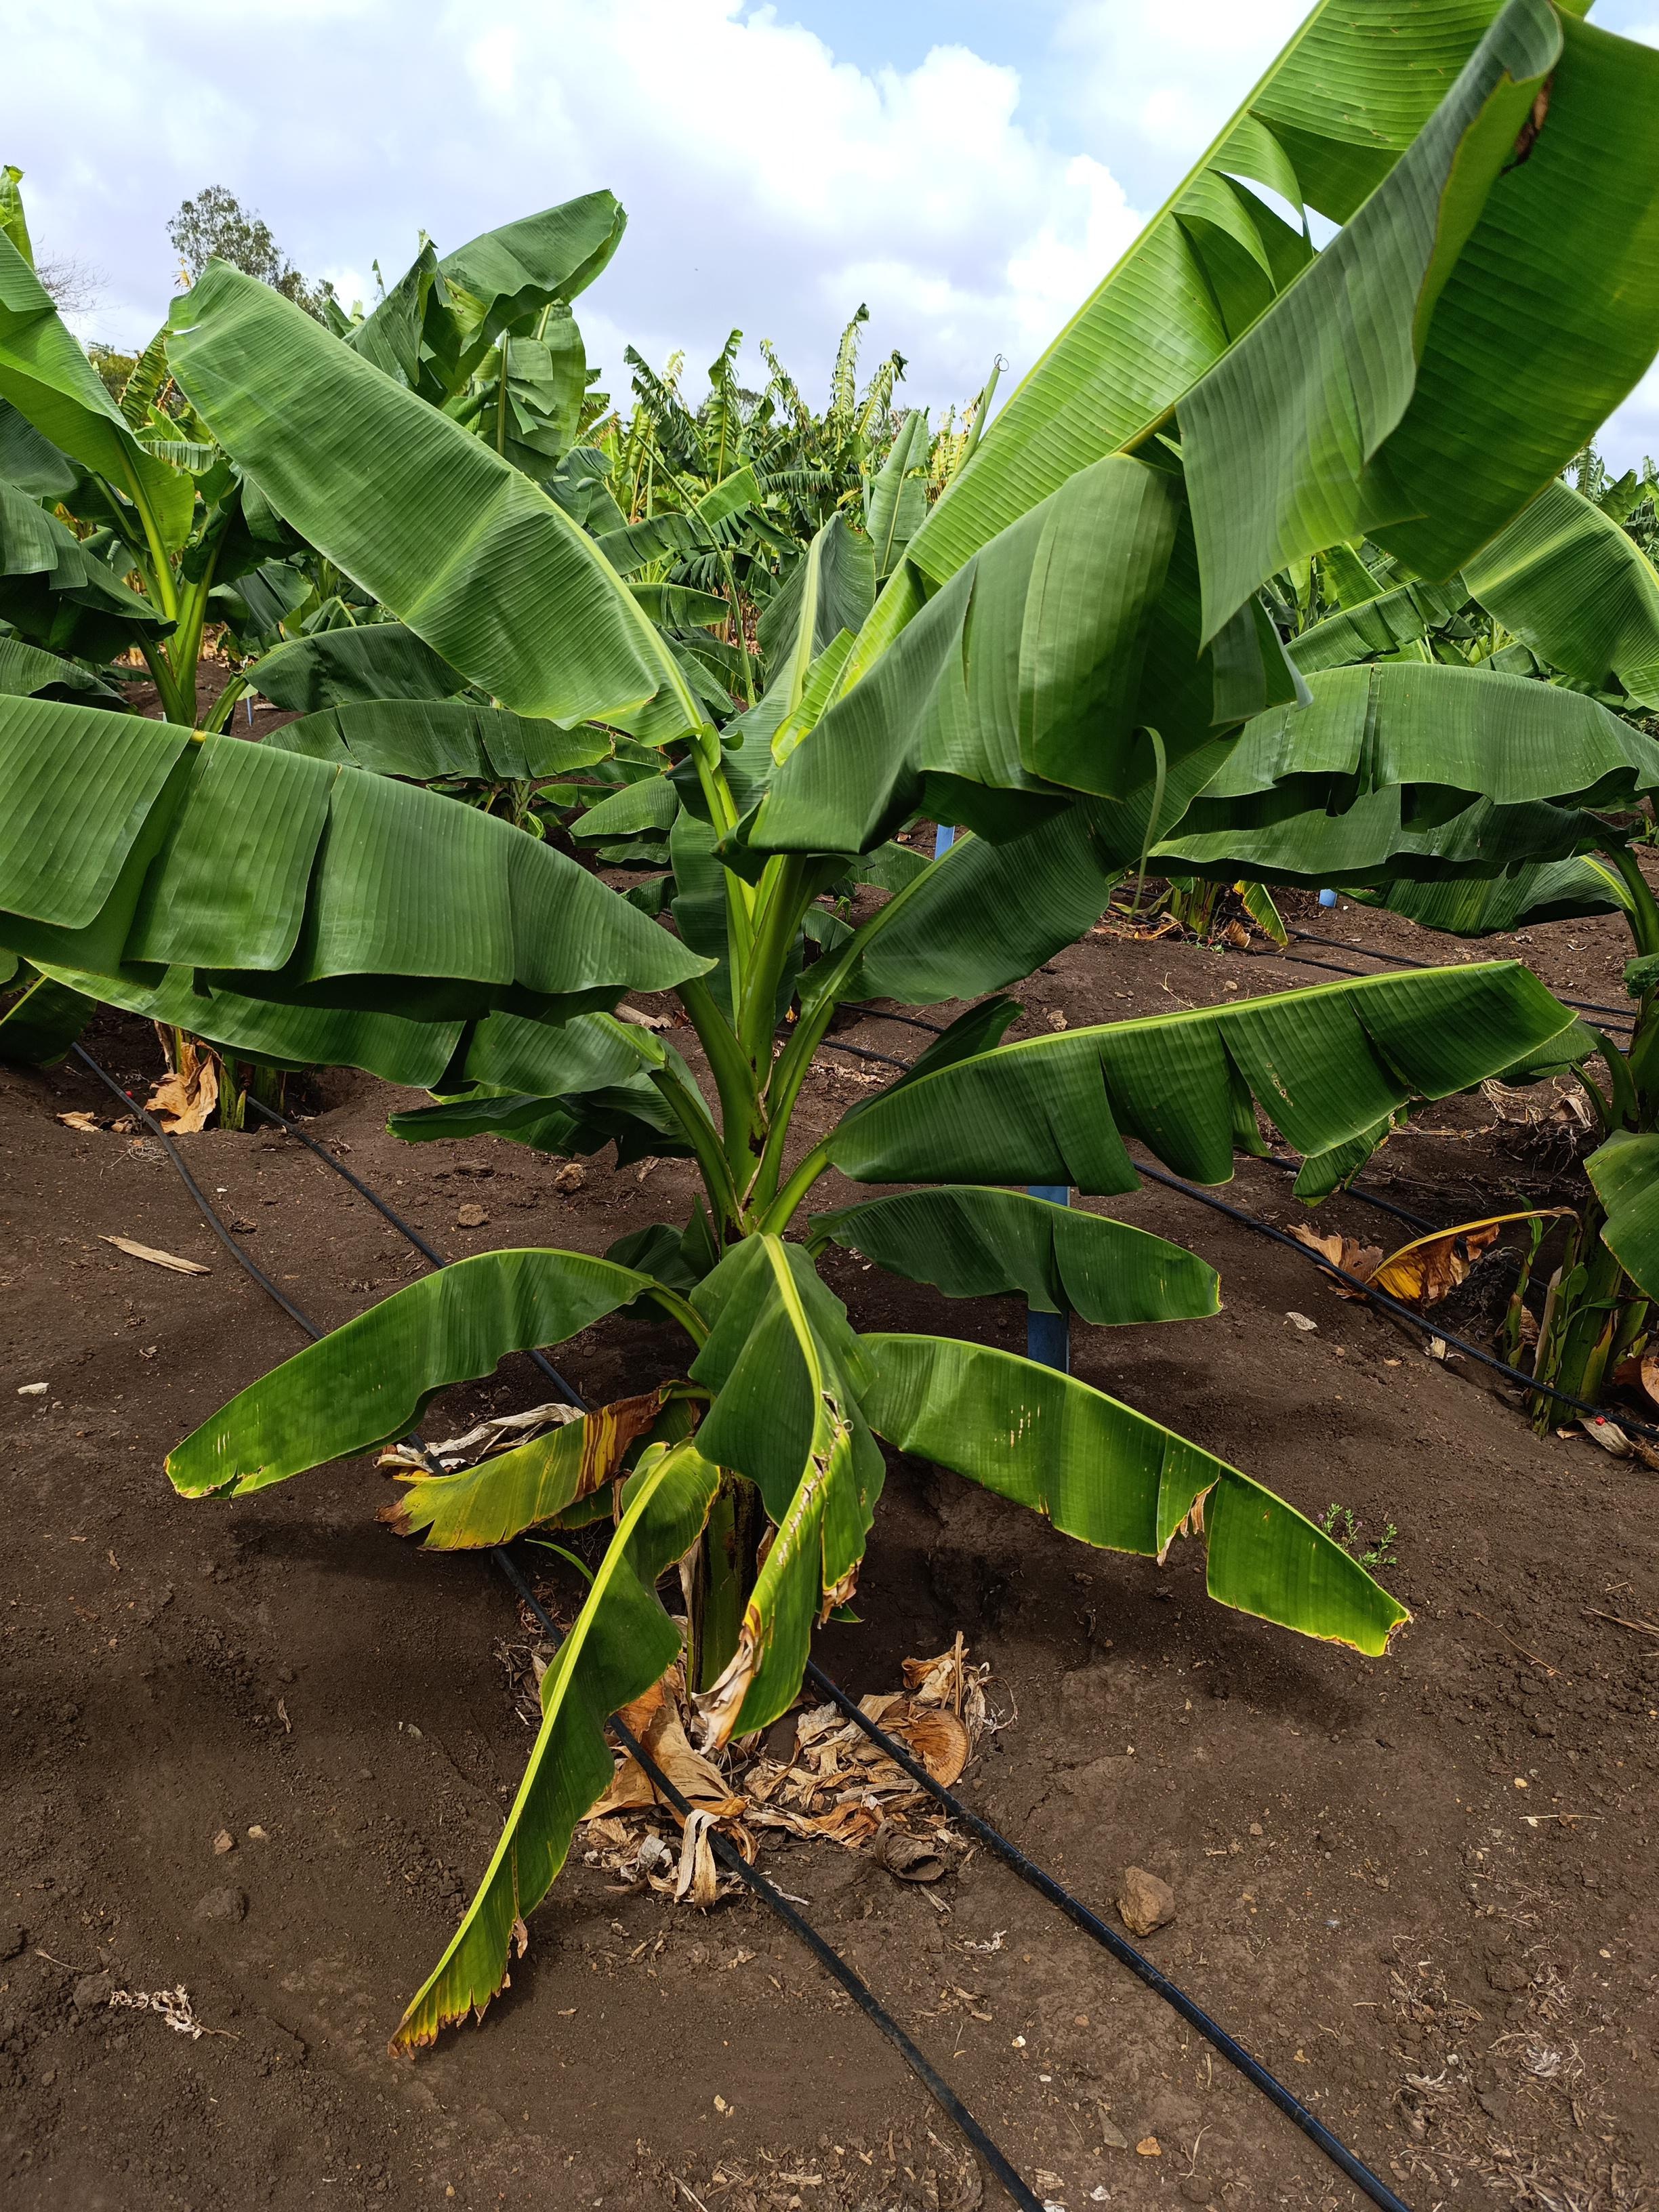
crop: banana
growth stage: vegetative
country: Tanzania
